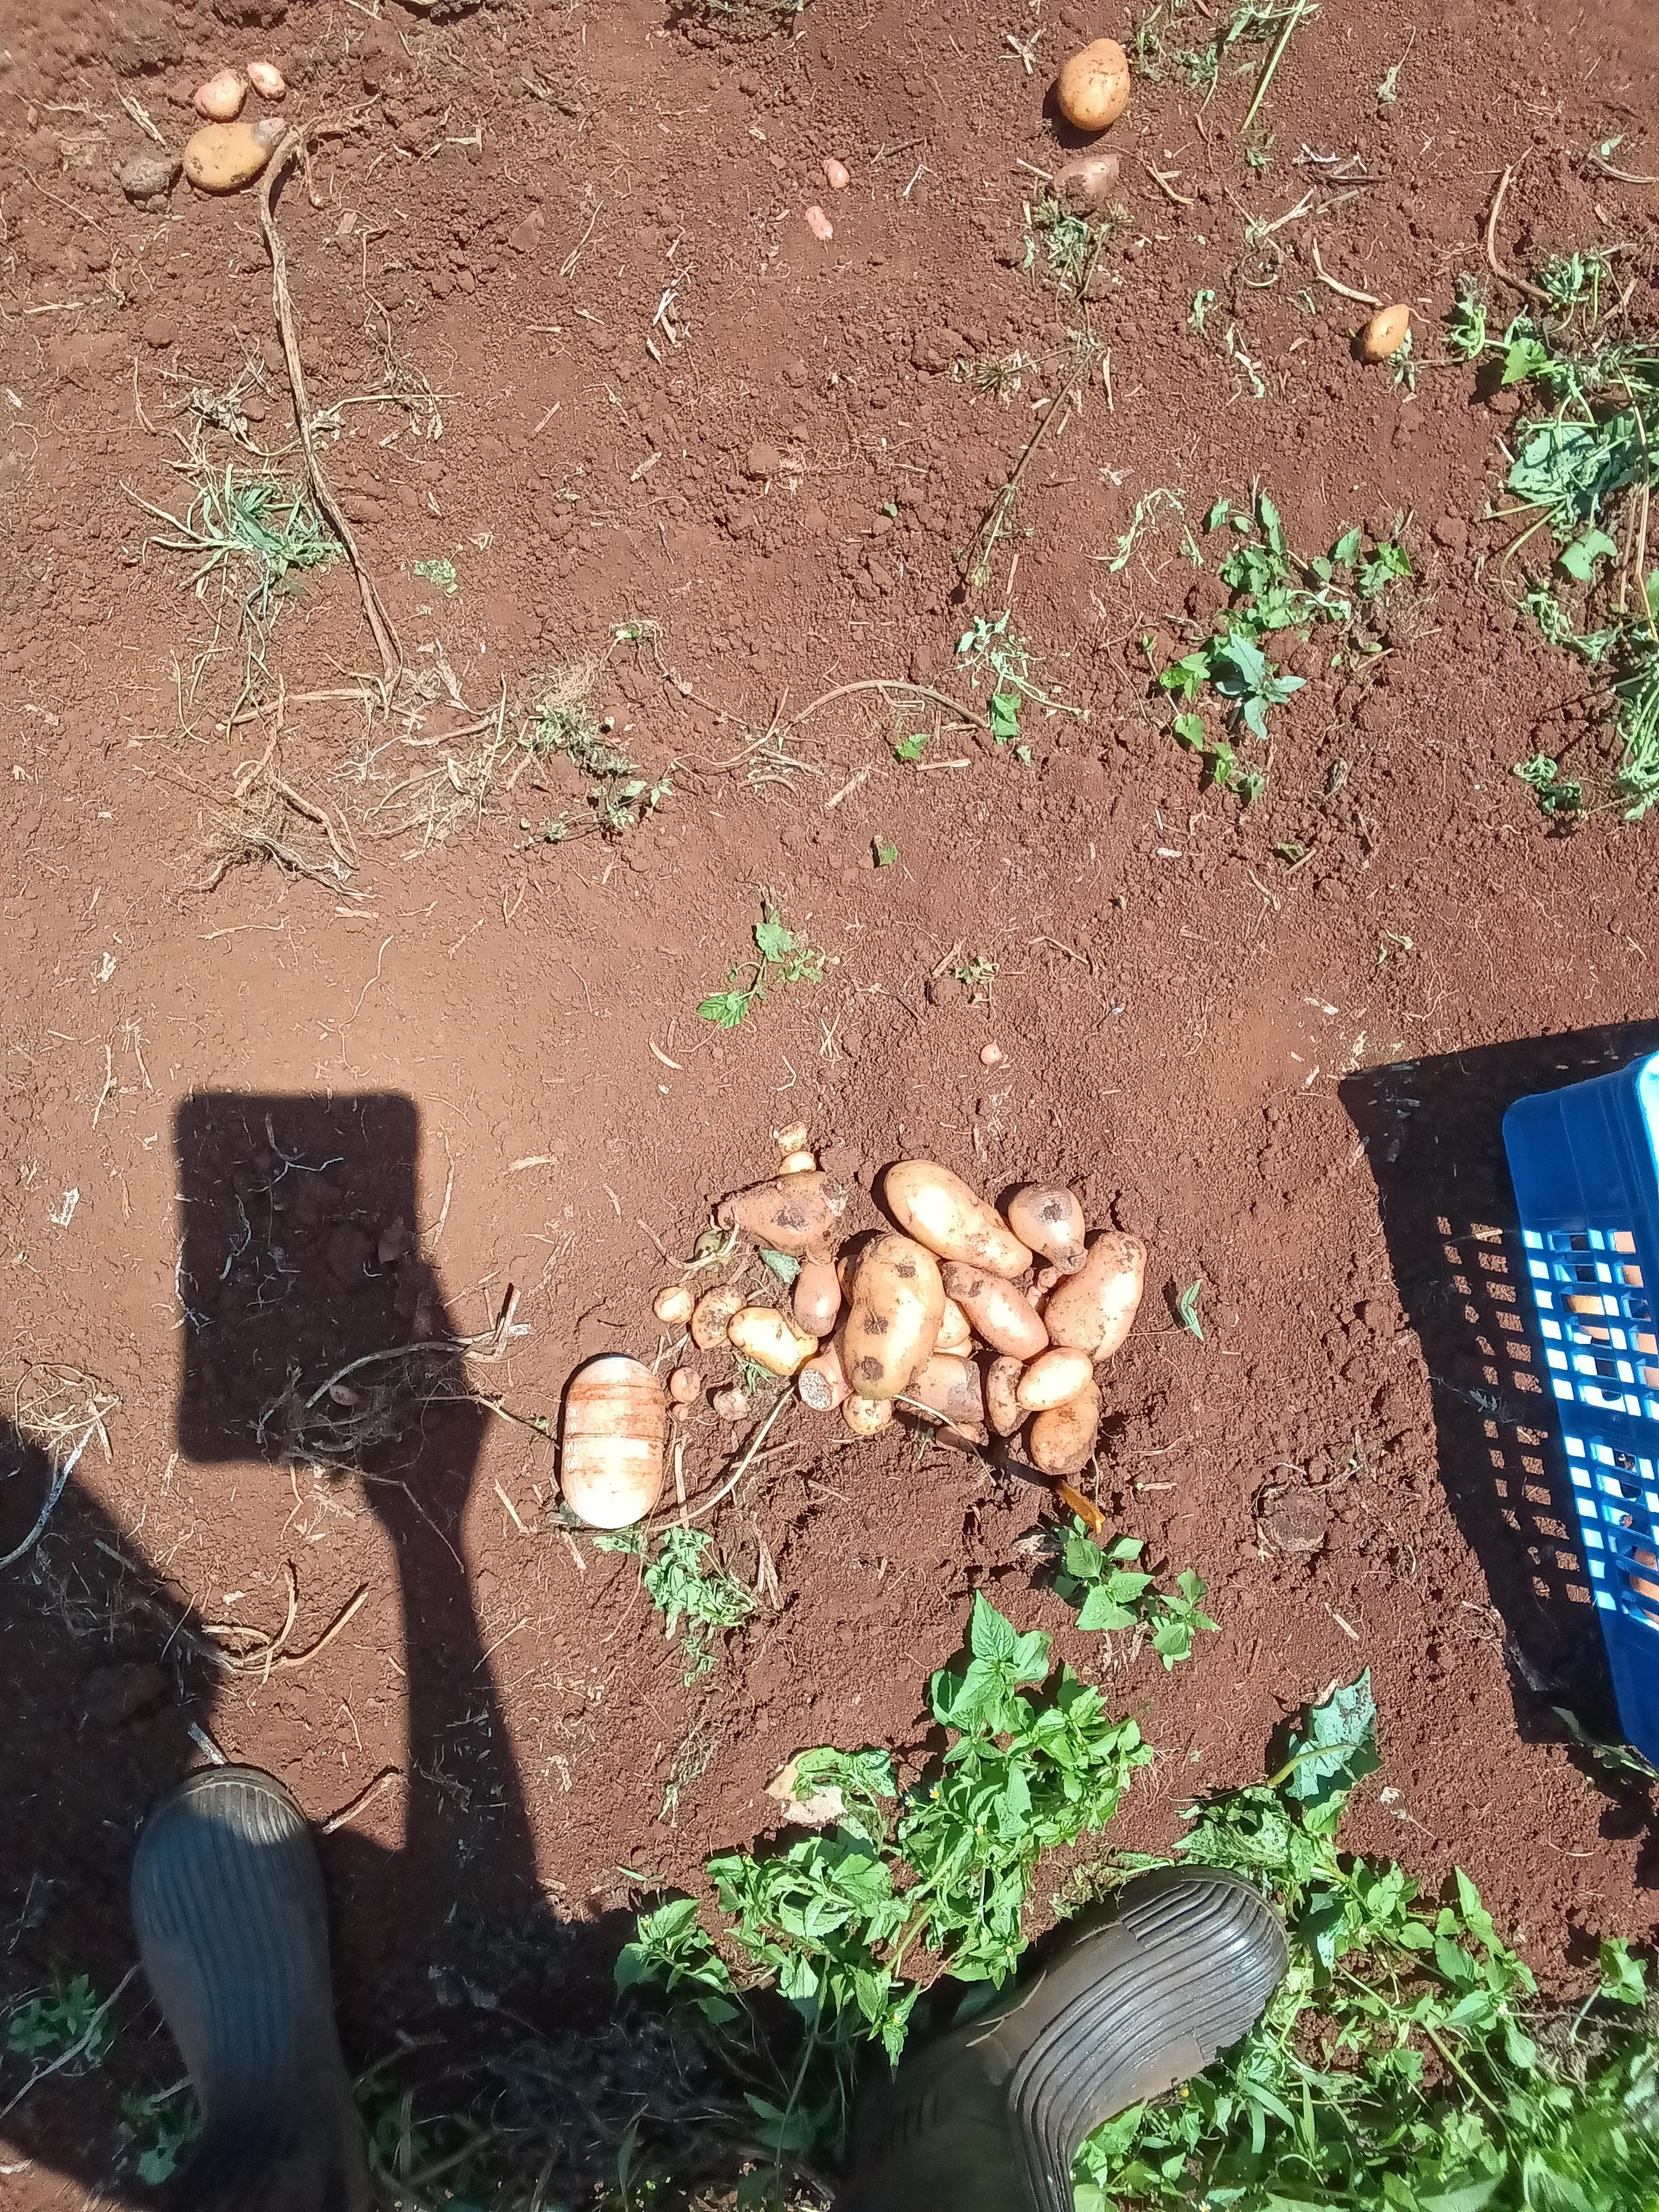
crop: potato
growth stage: harvest
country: Kenya
